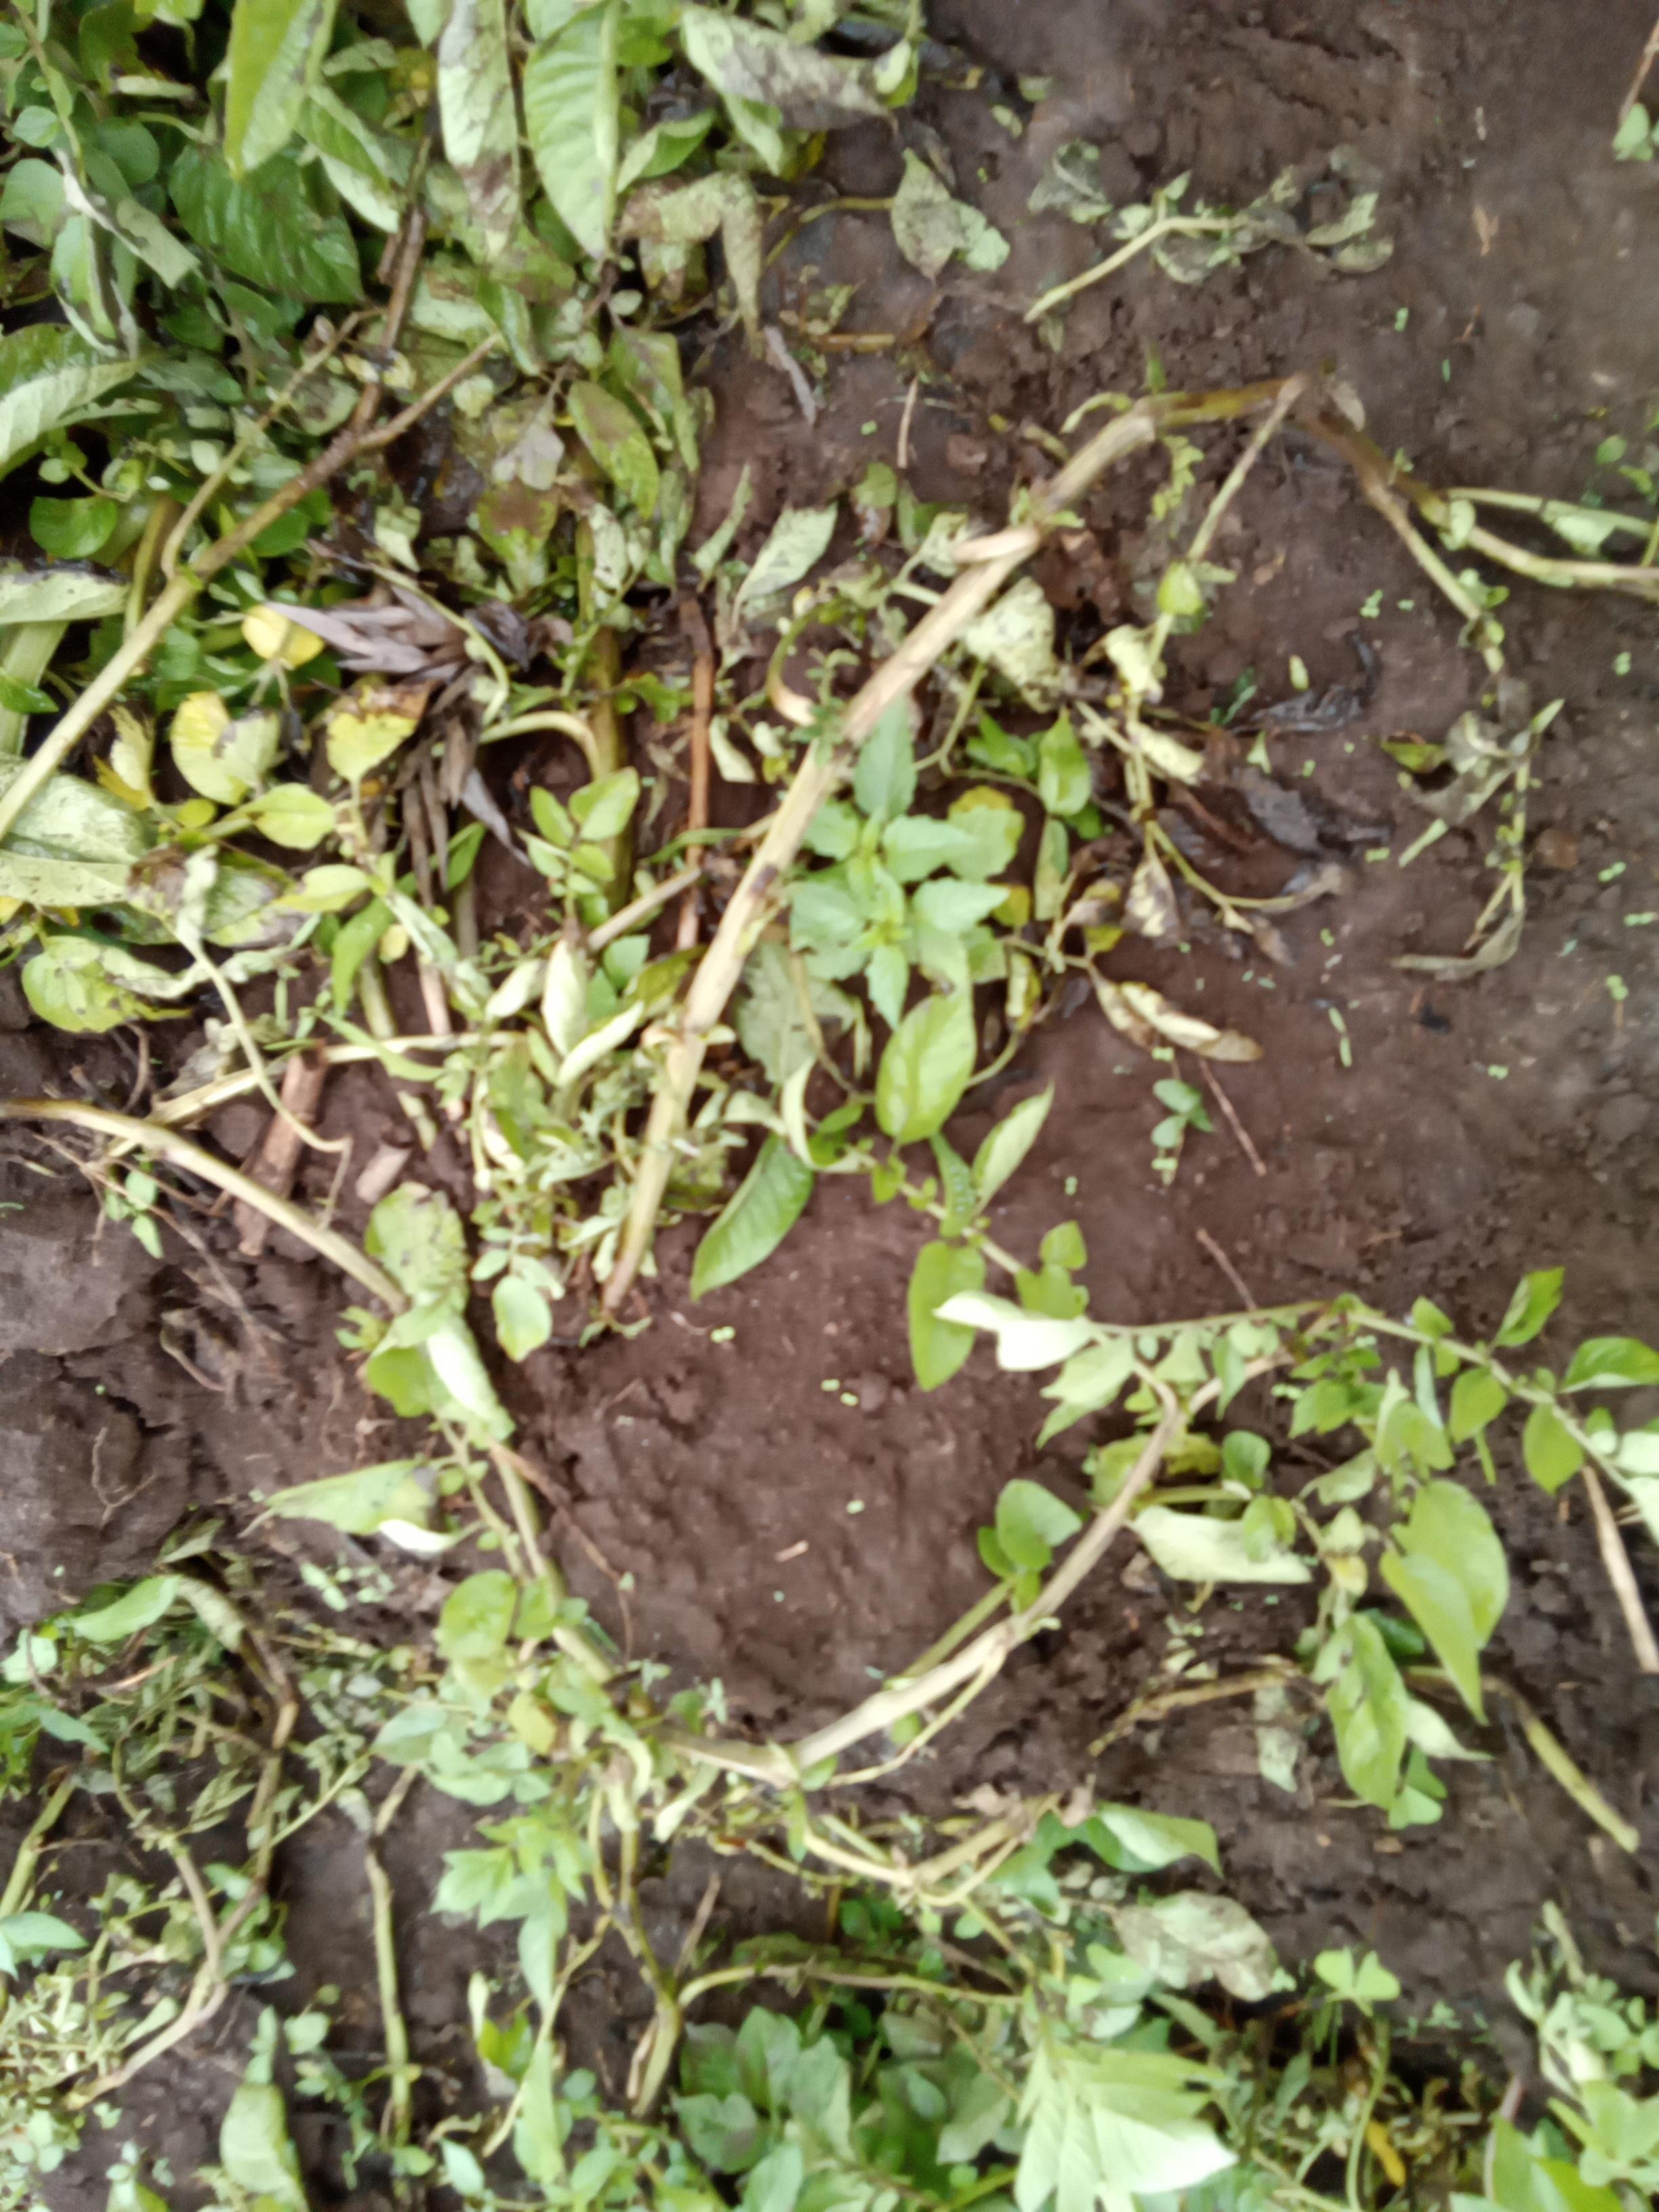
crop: potato
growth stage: flowering
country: Kenya
